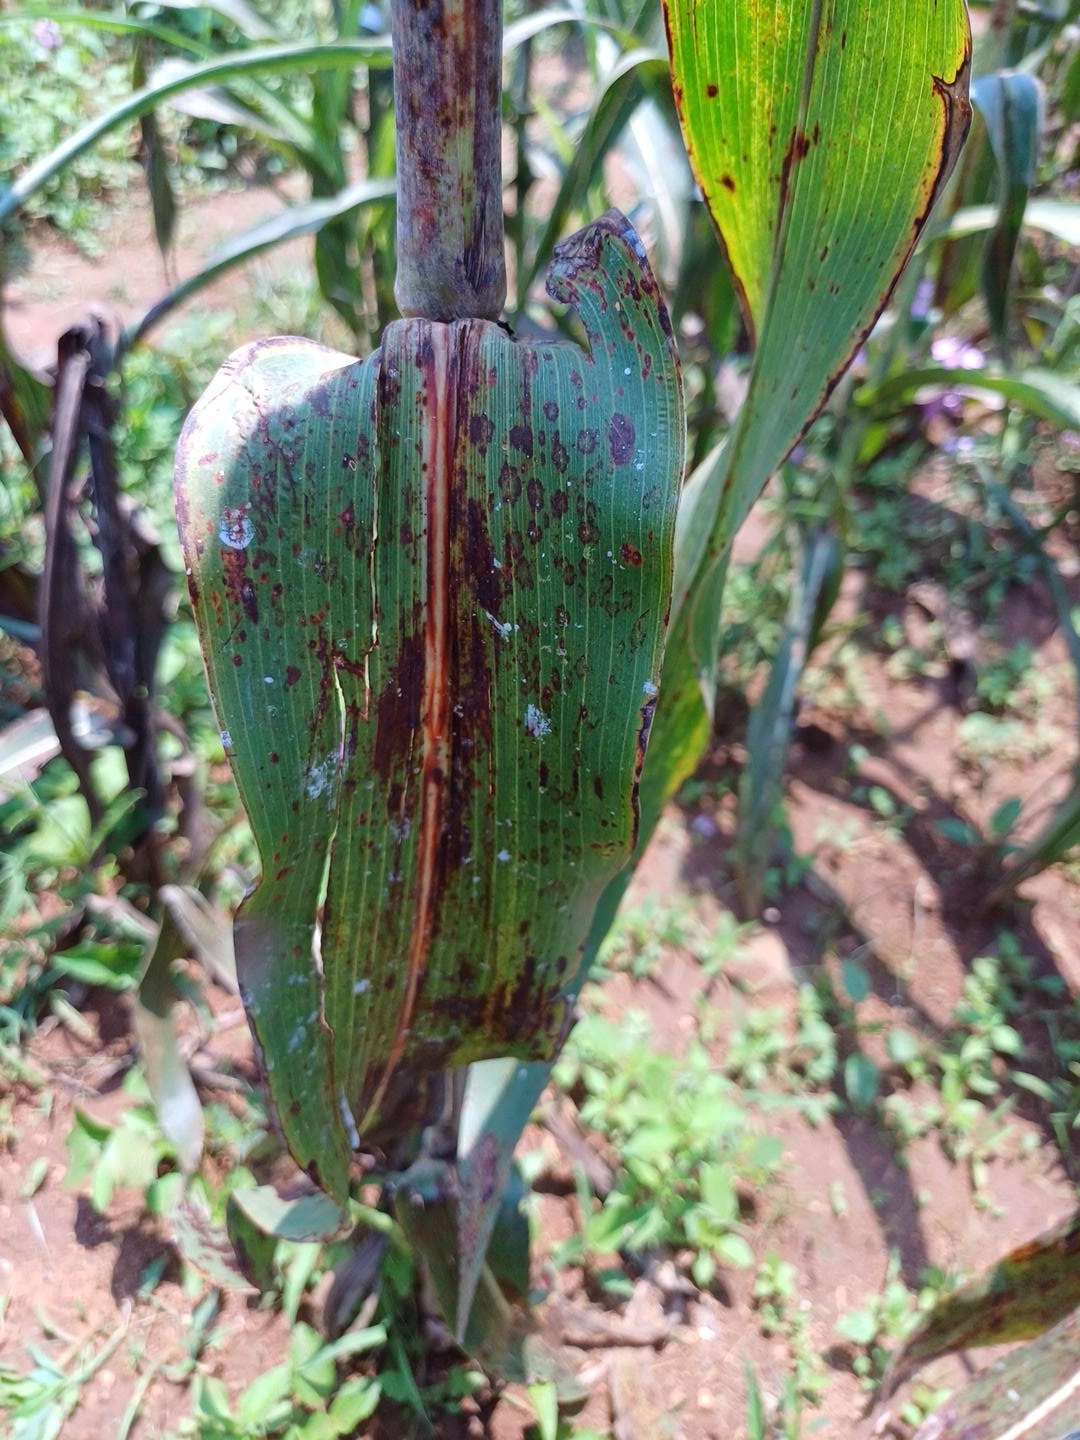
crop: sorghum
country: Kenya
